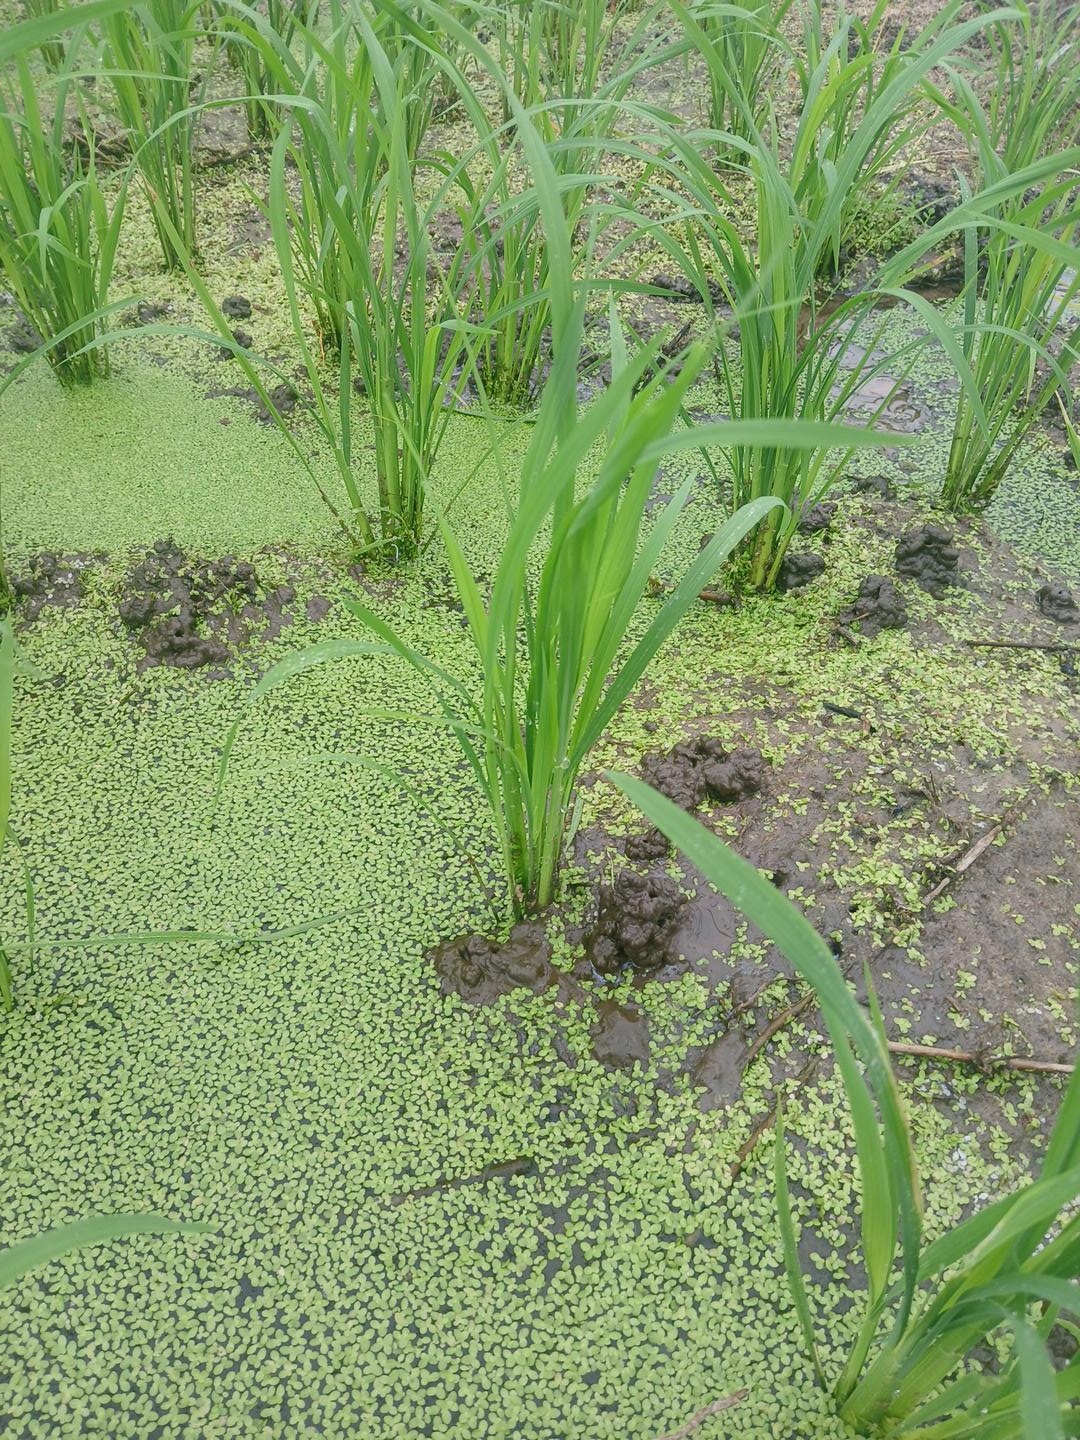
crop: rice
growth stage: tillering
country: Côte d'Ivoire
